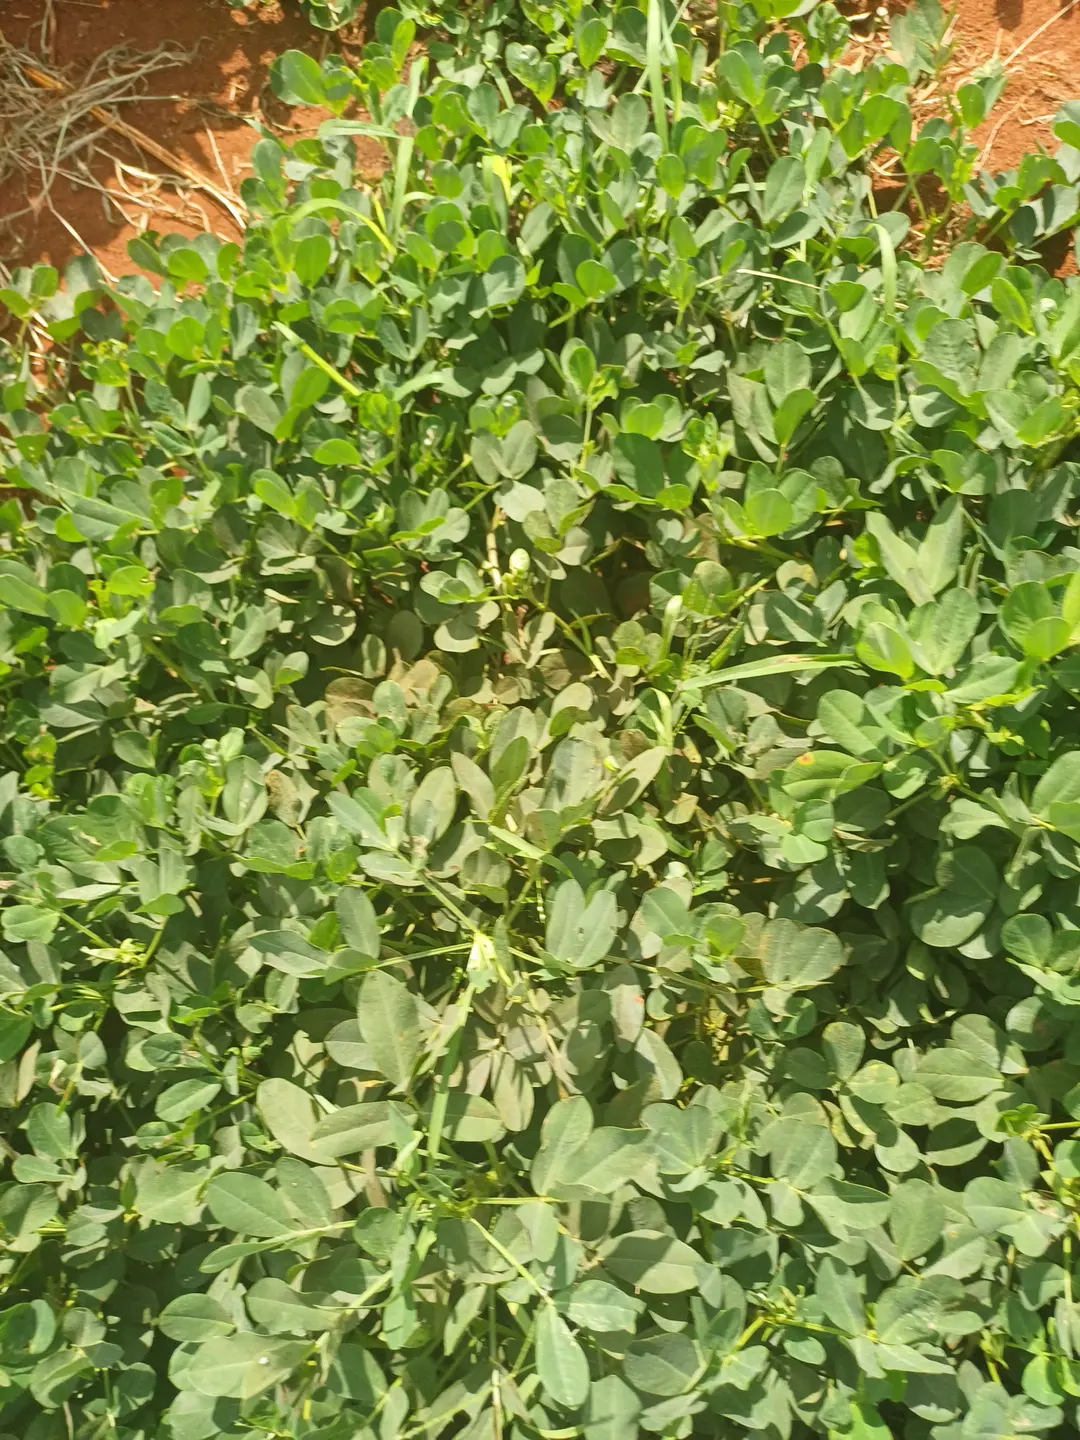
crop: groundnut
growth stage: pegging
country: Kenya
